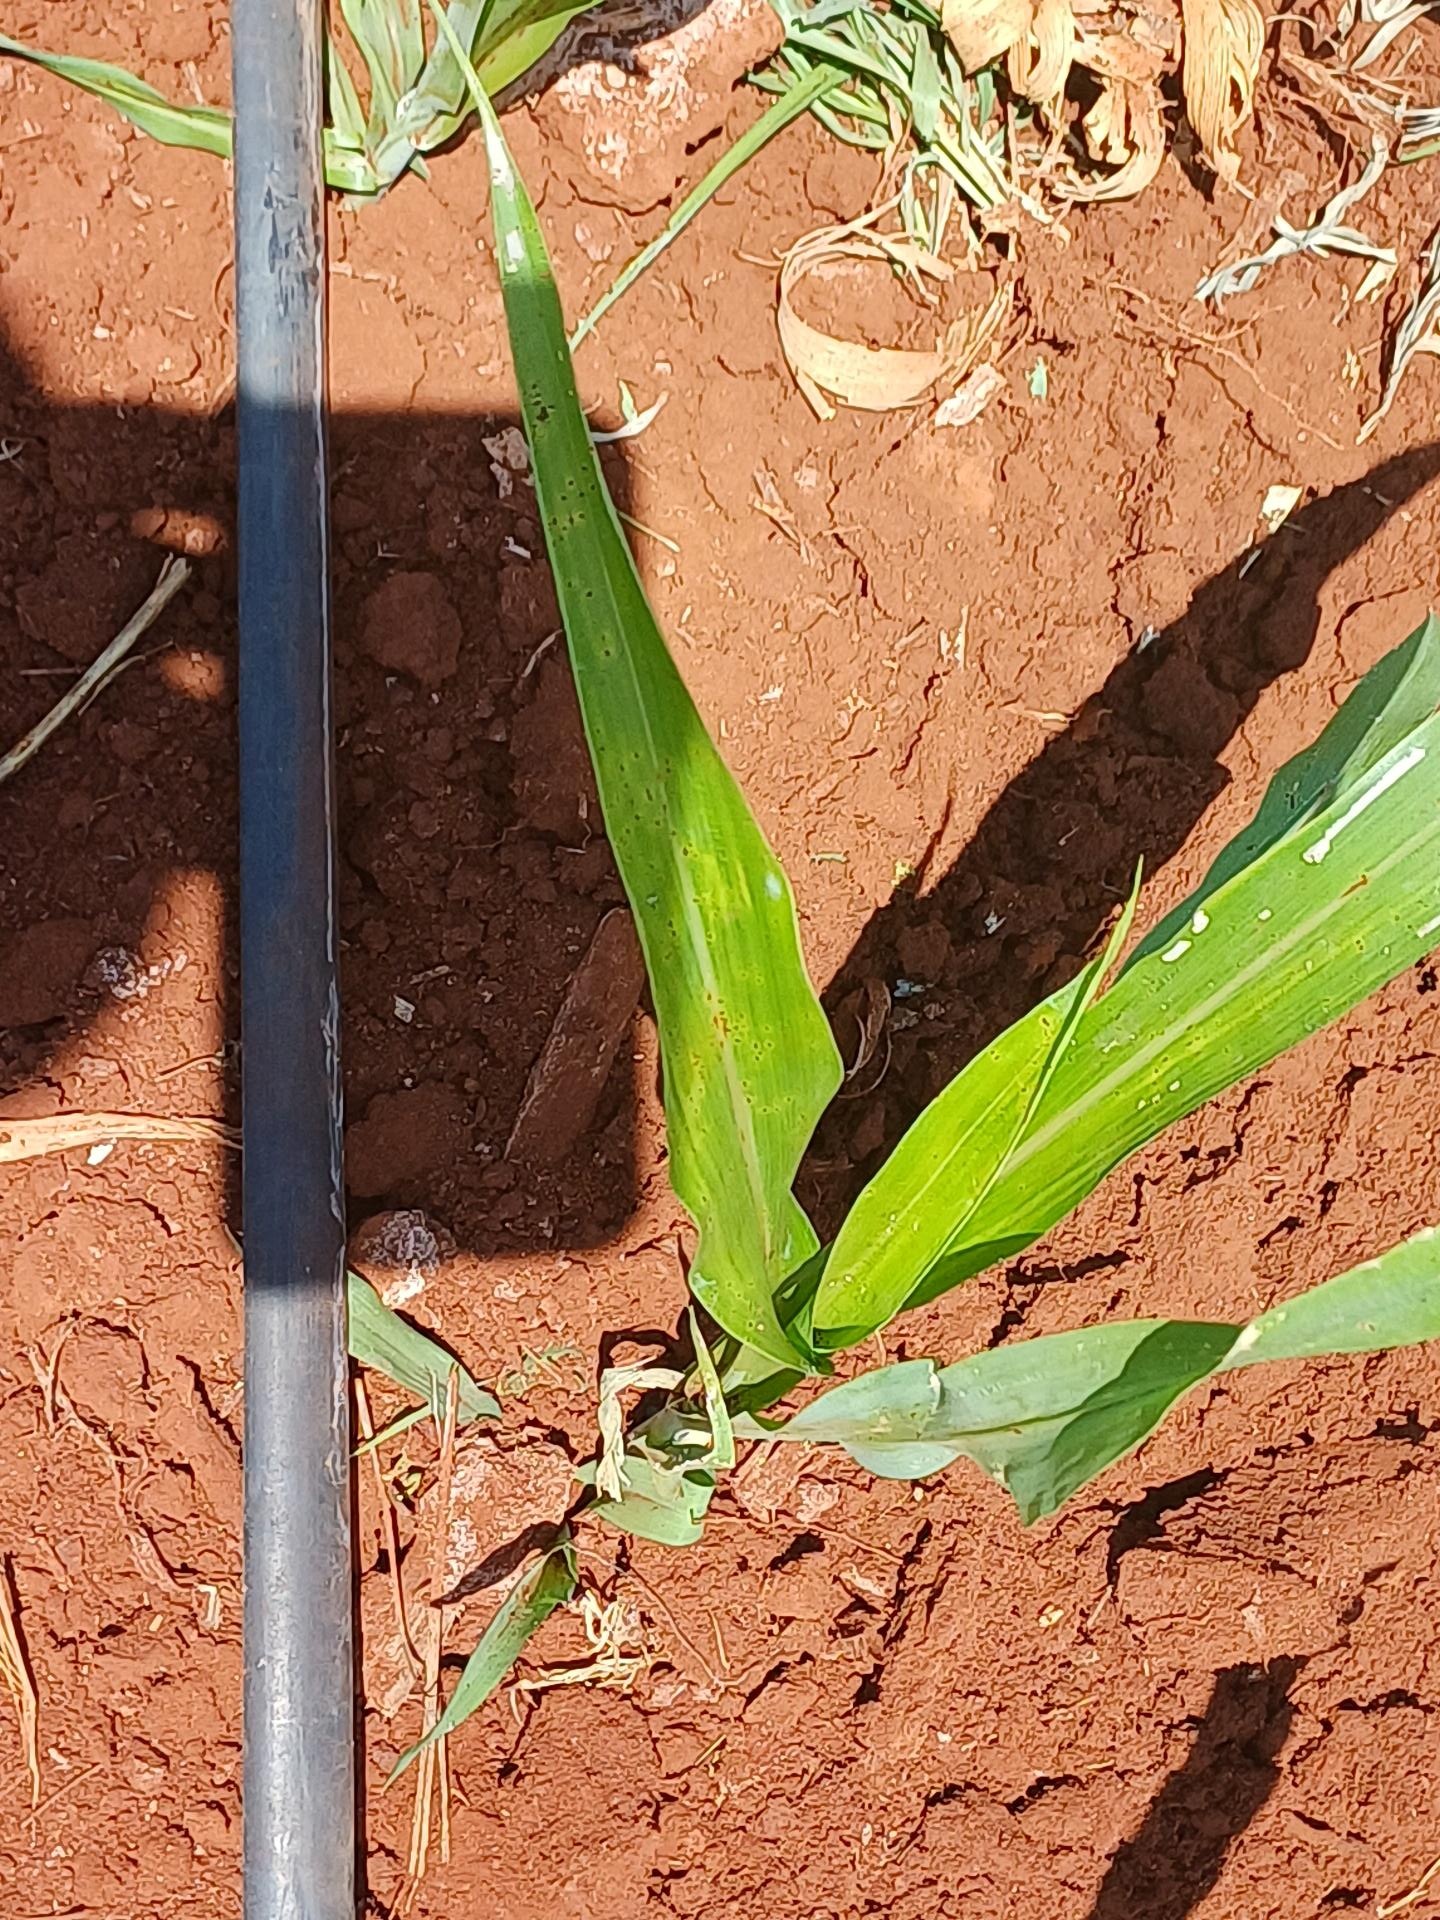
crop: sorghum
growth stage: vegetative
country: Kenya
